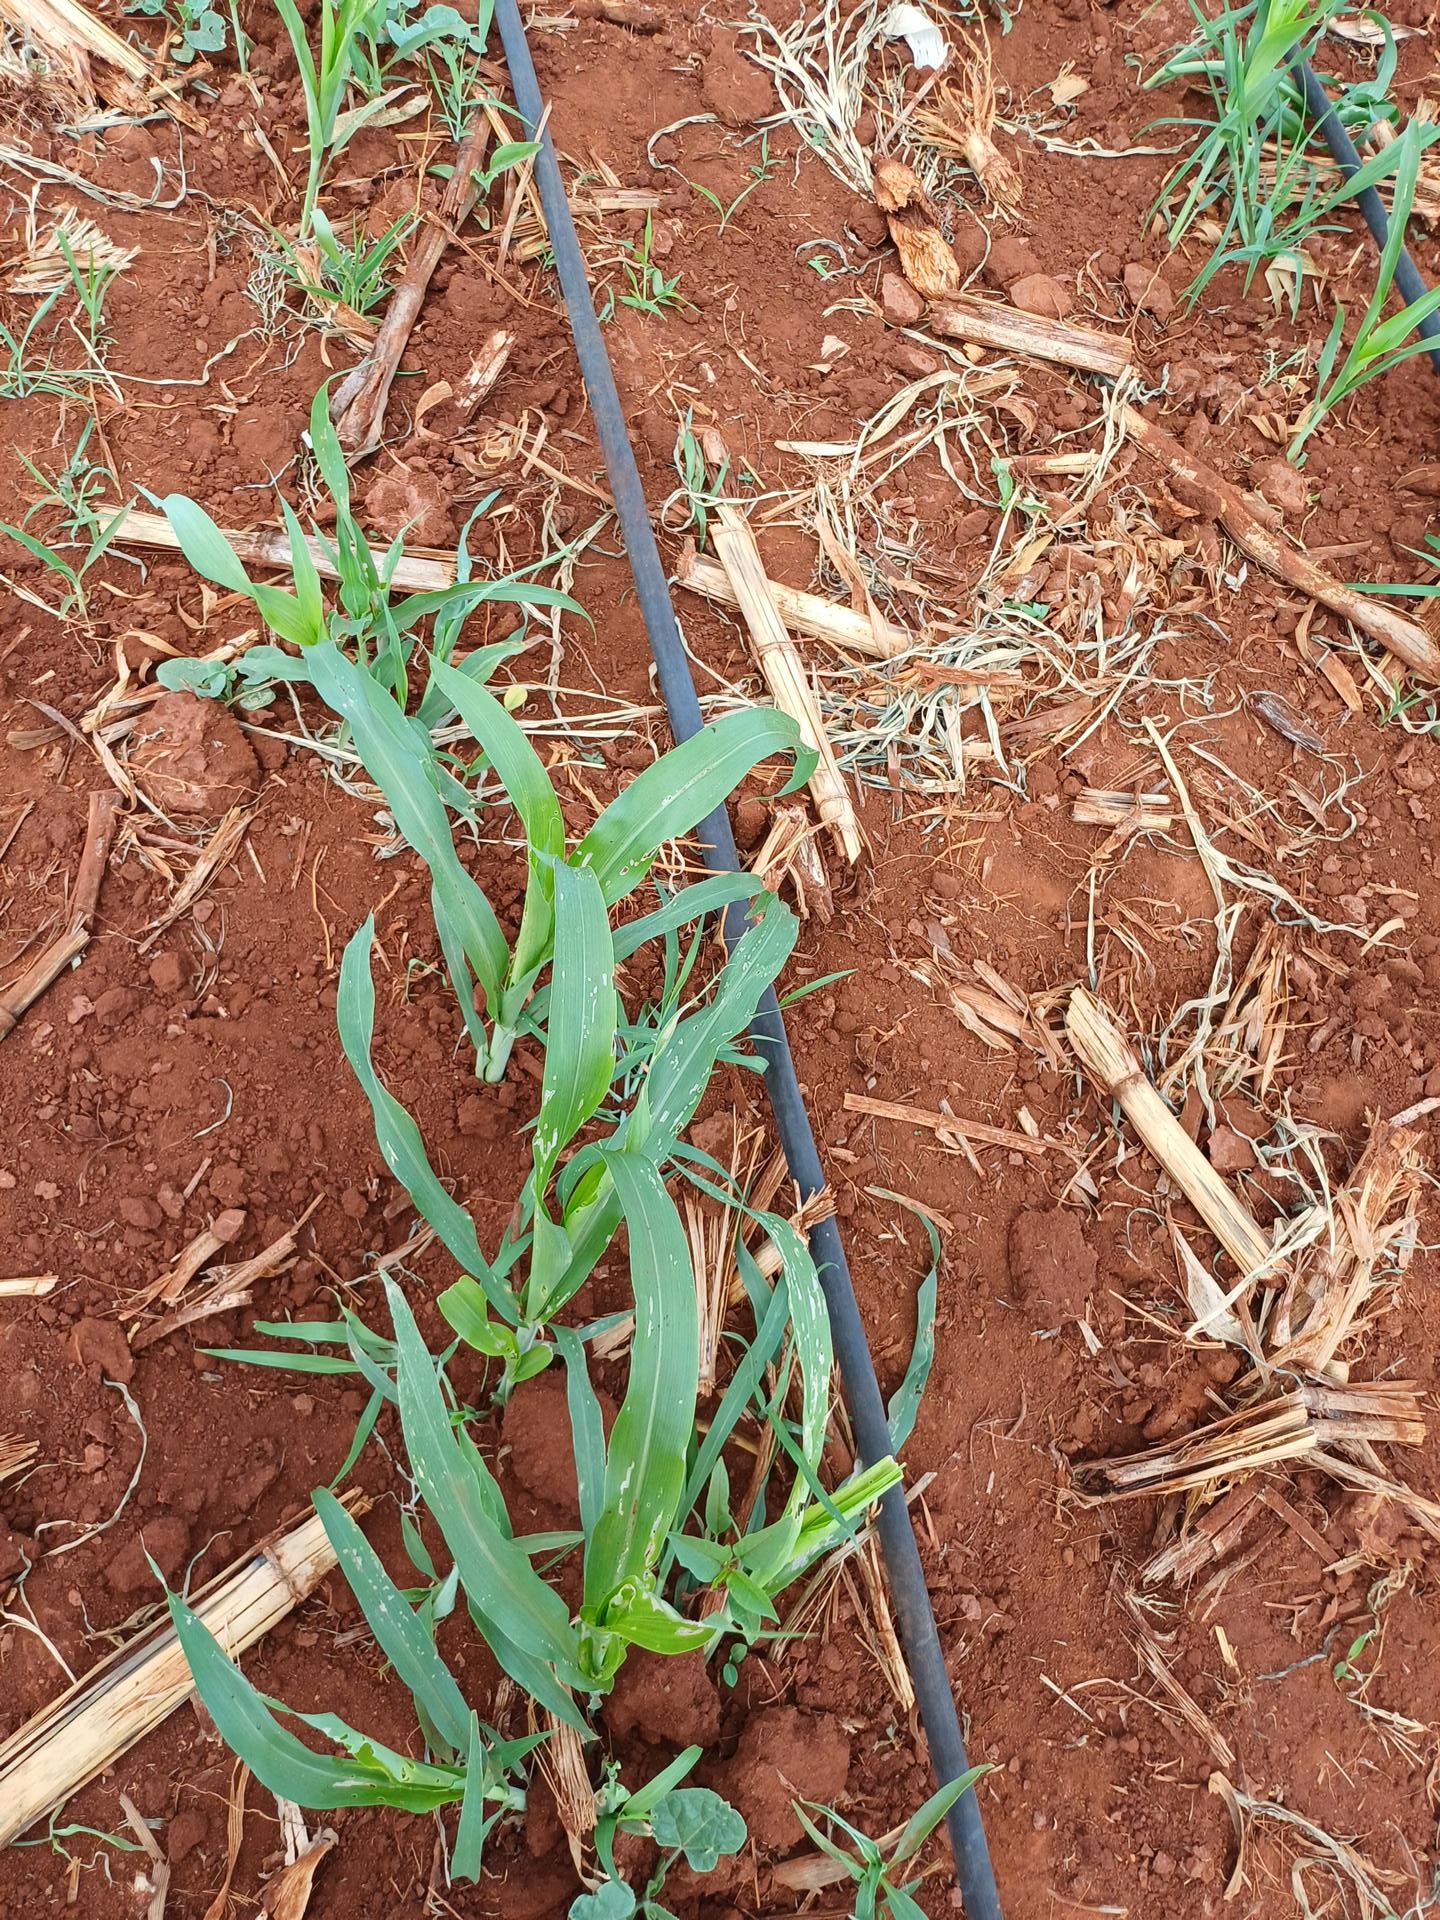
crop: sorghum
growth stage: vegetative
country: Kenya
